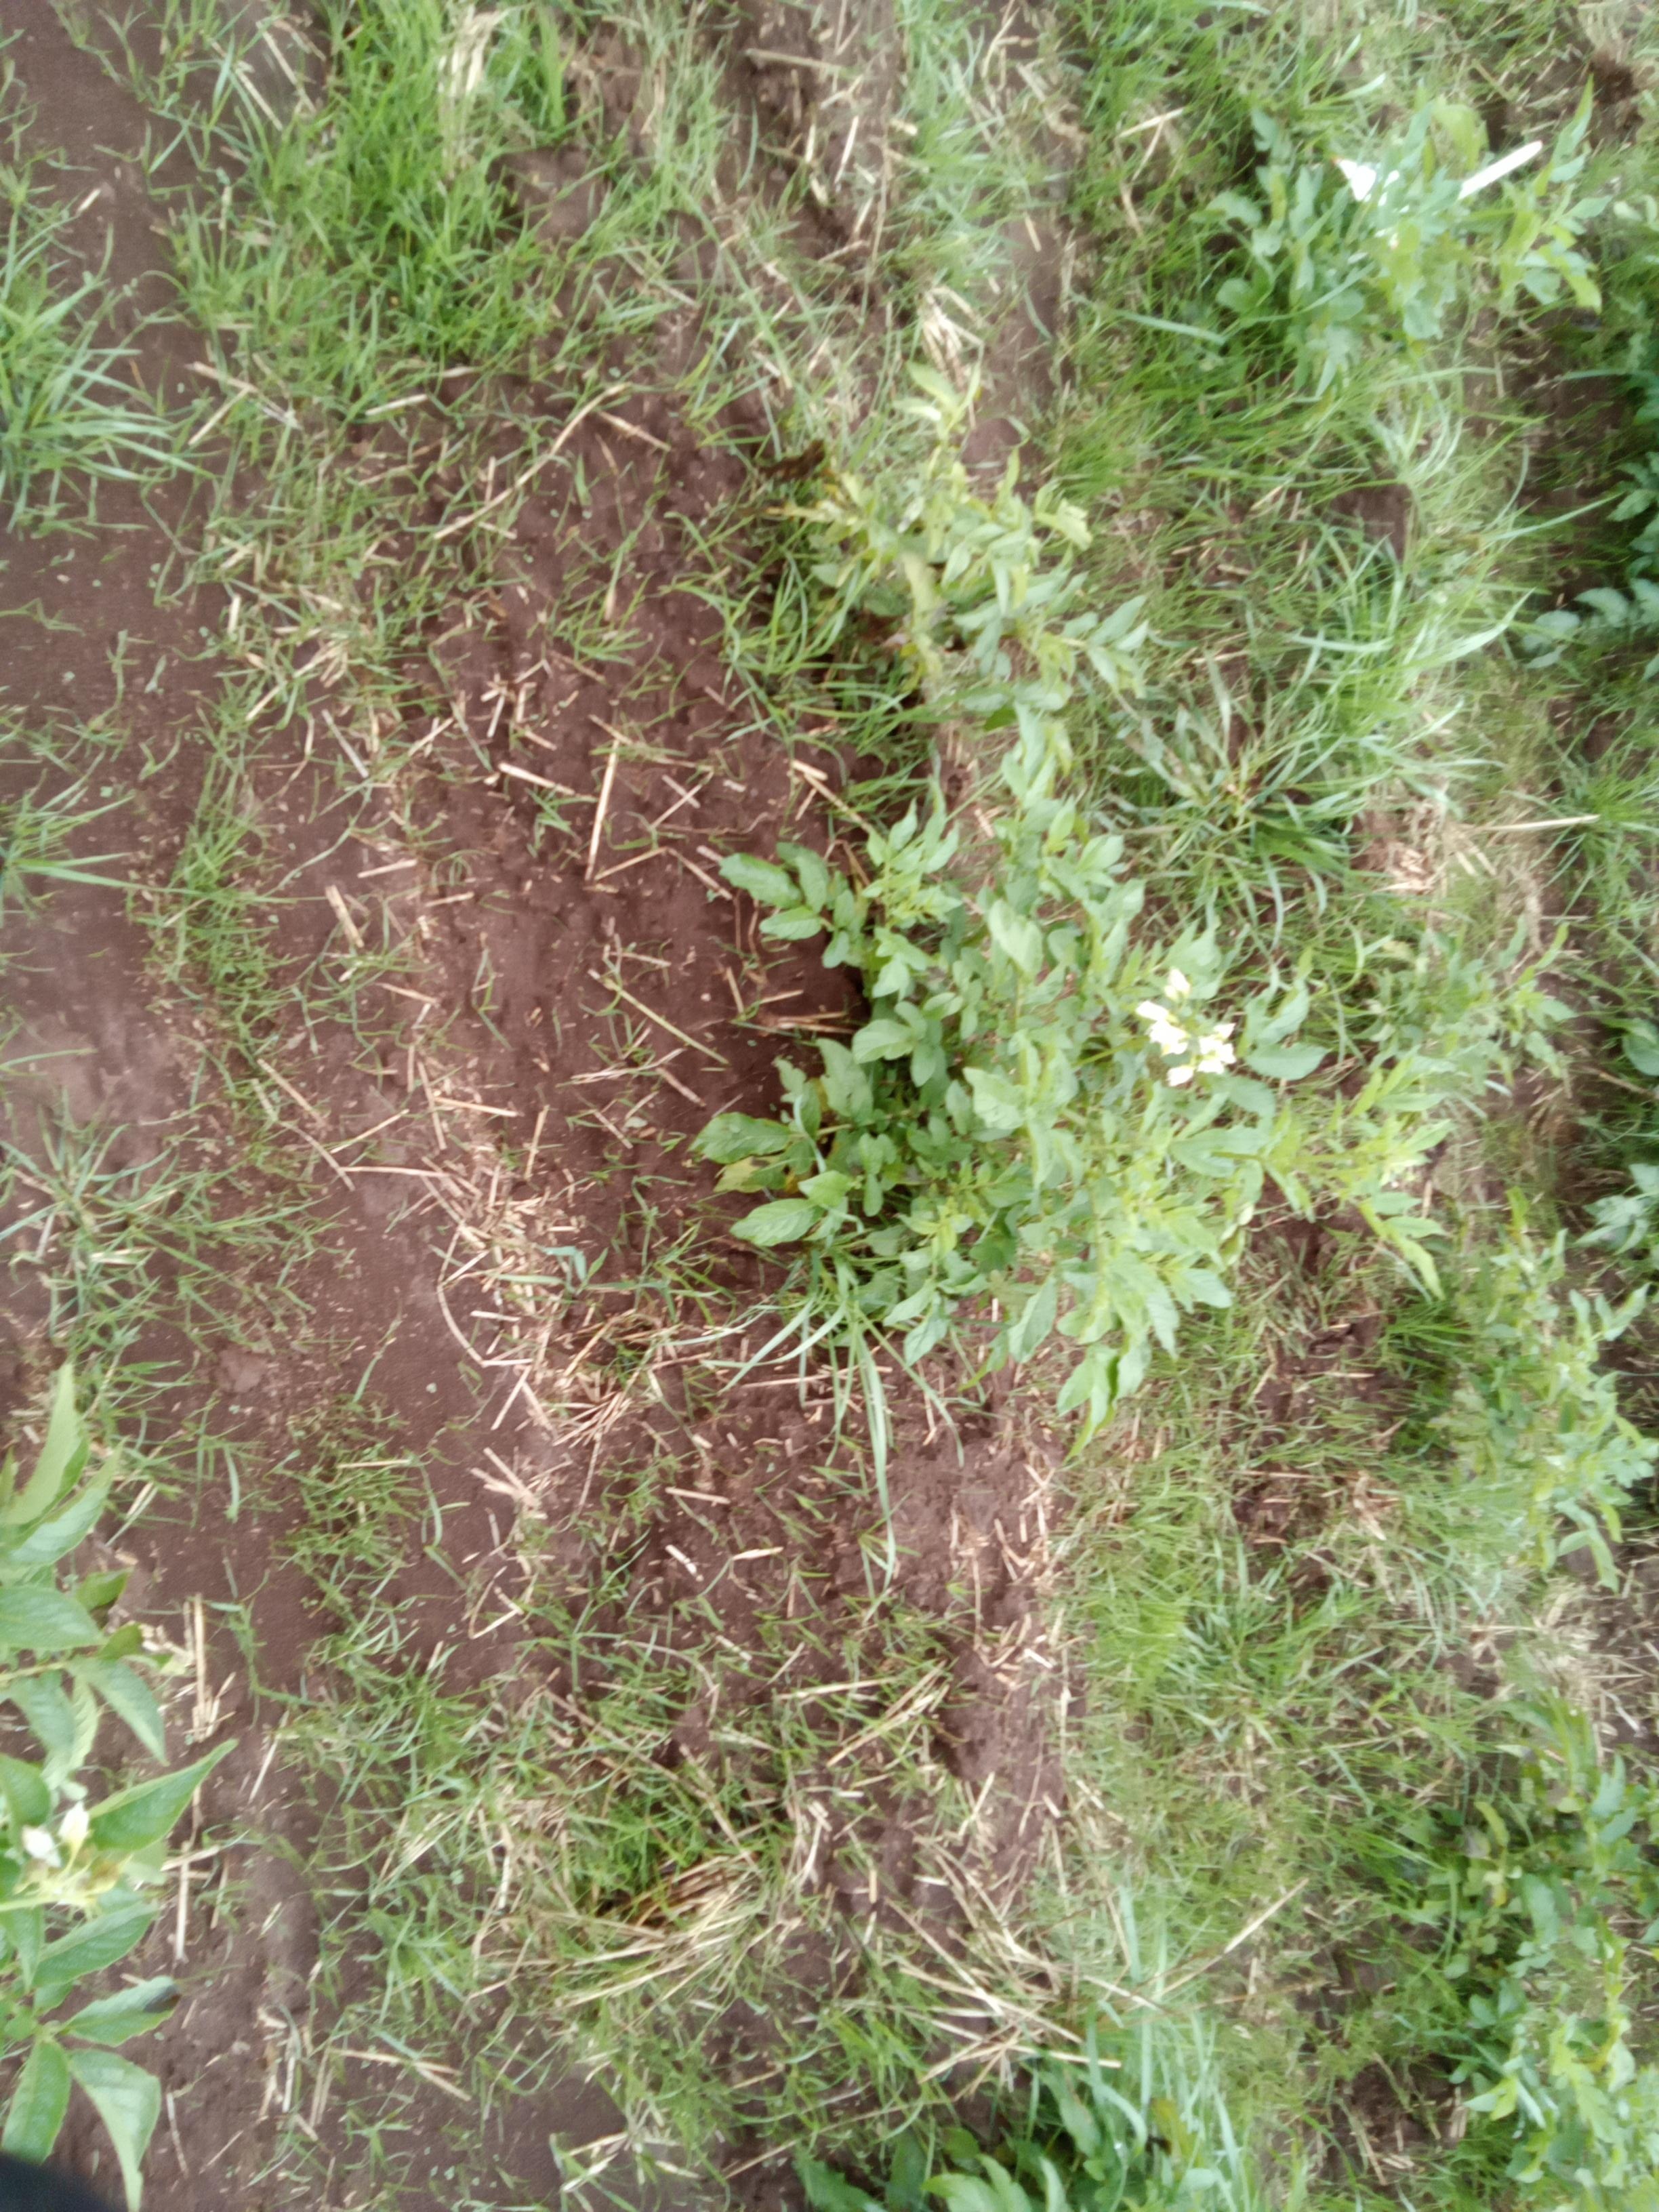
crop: potato
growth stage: flowering
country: Kenya
